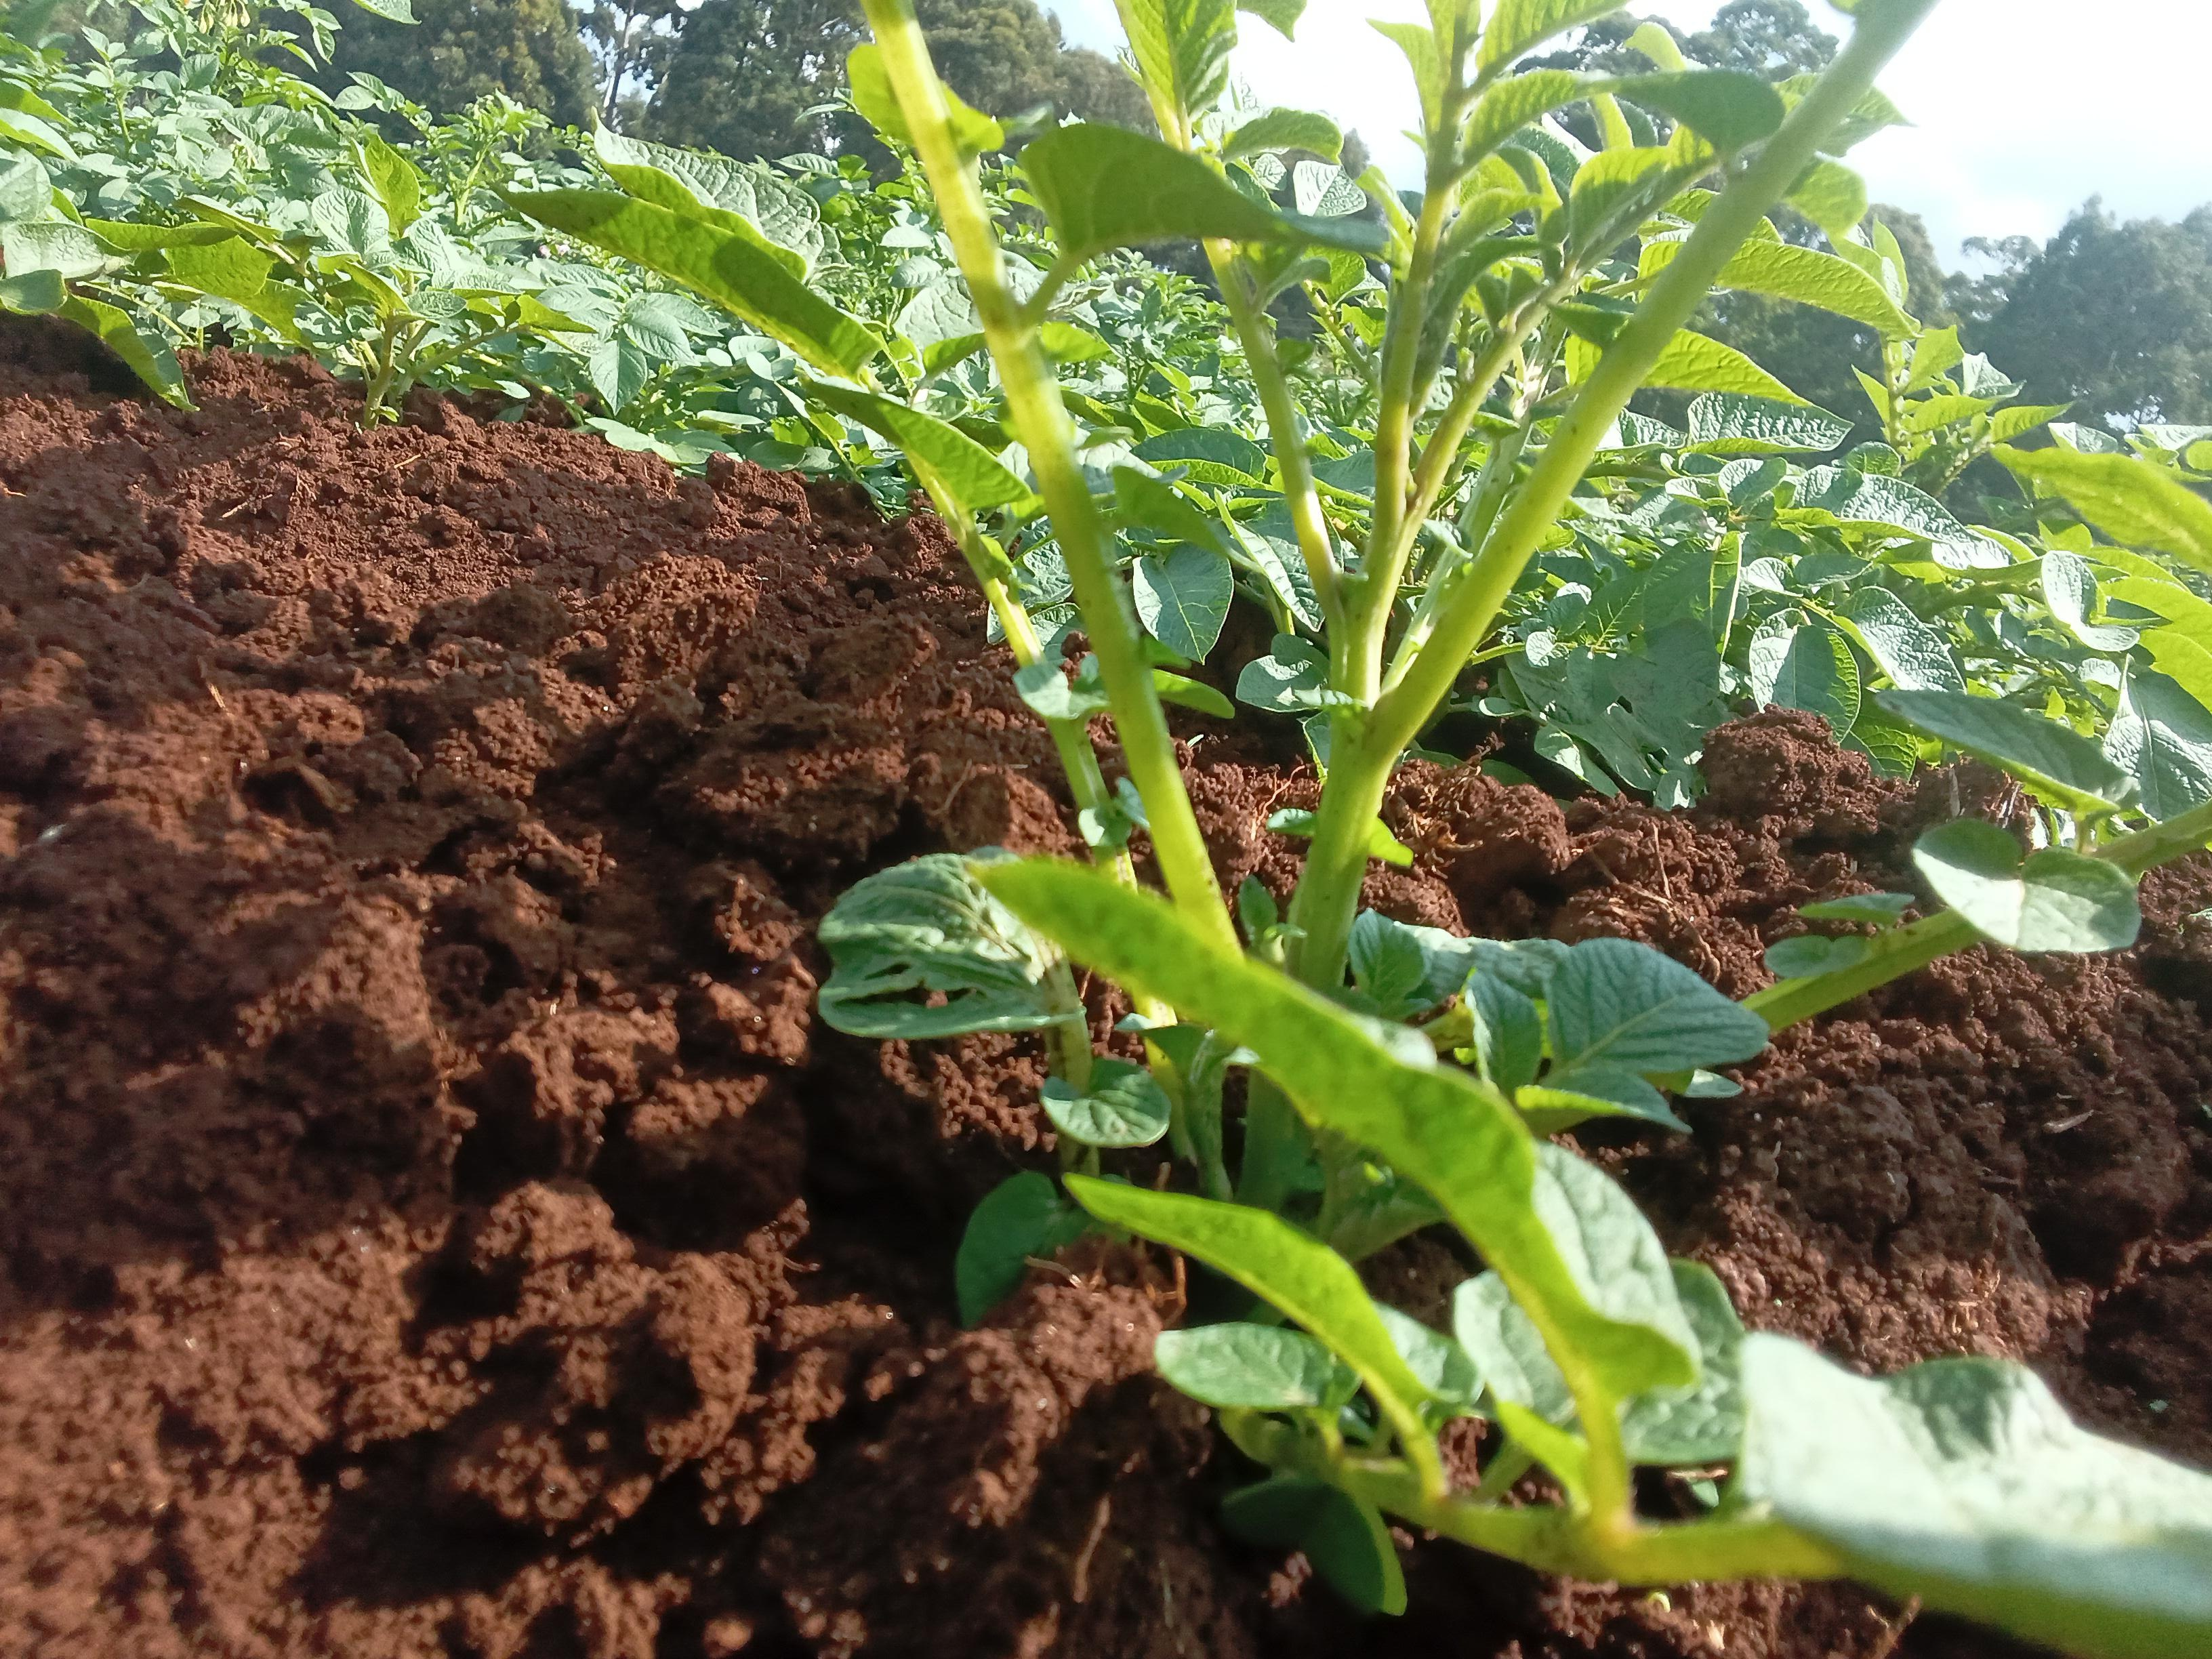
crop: potato
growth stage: vegetative
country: Kenya
